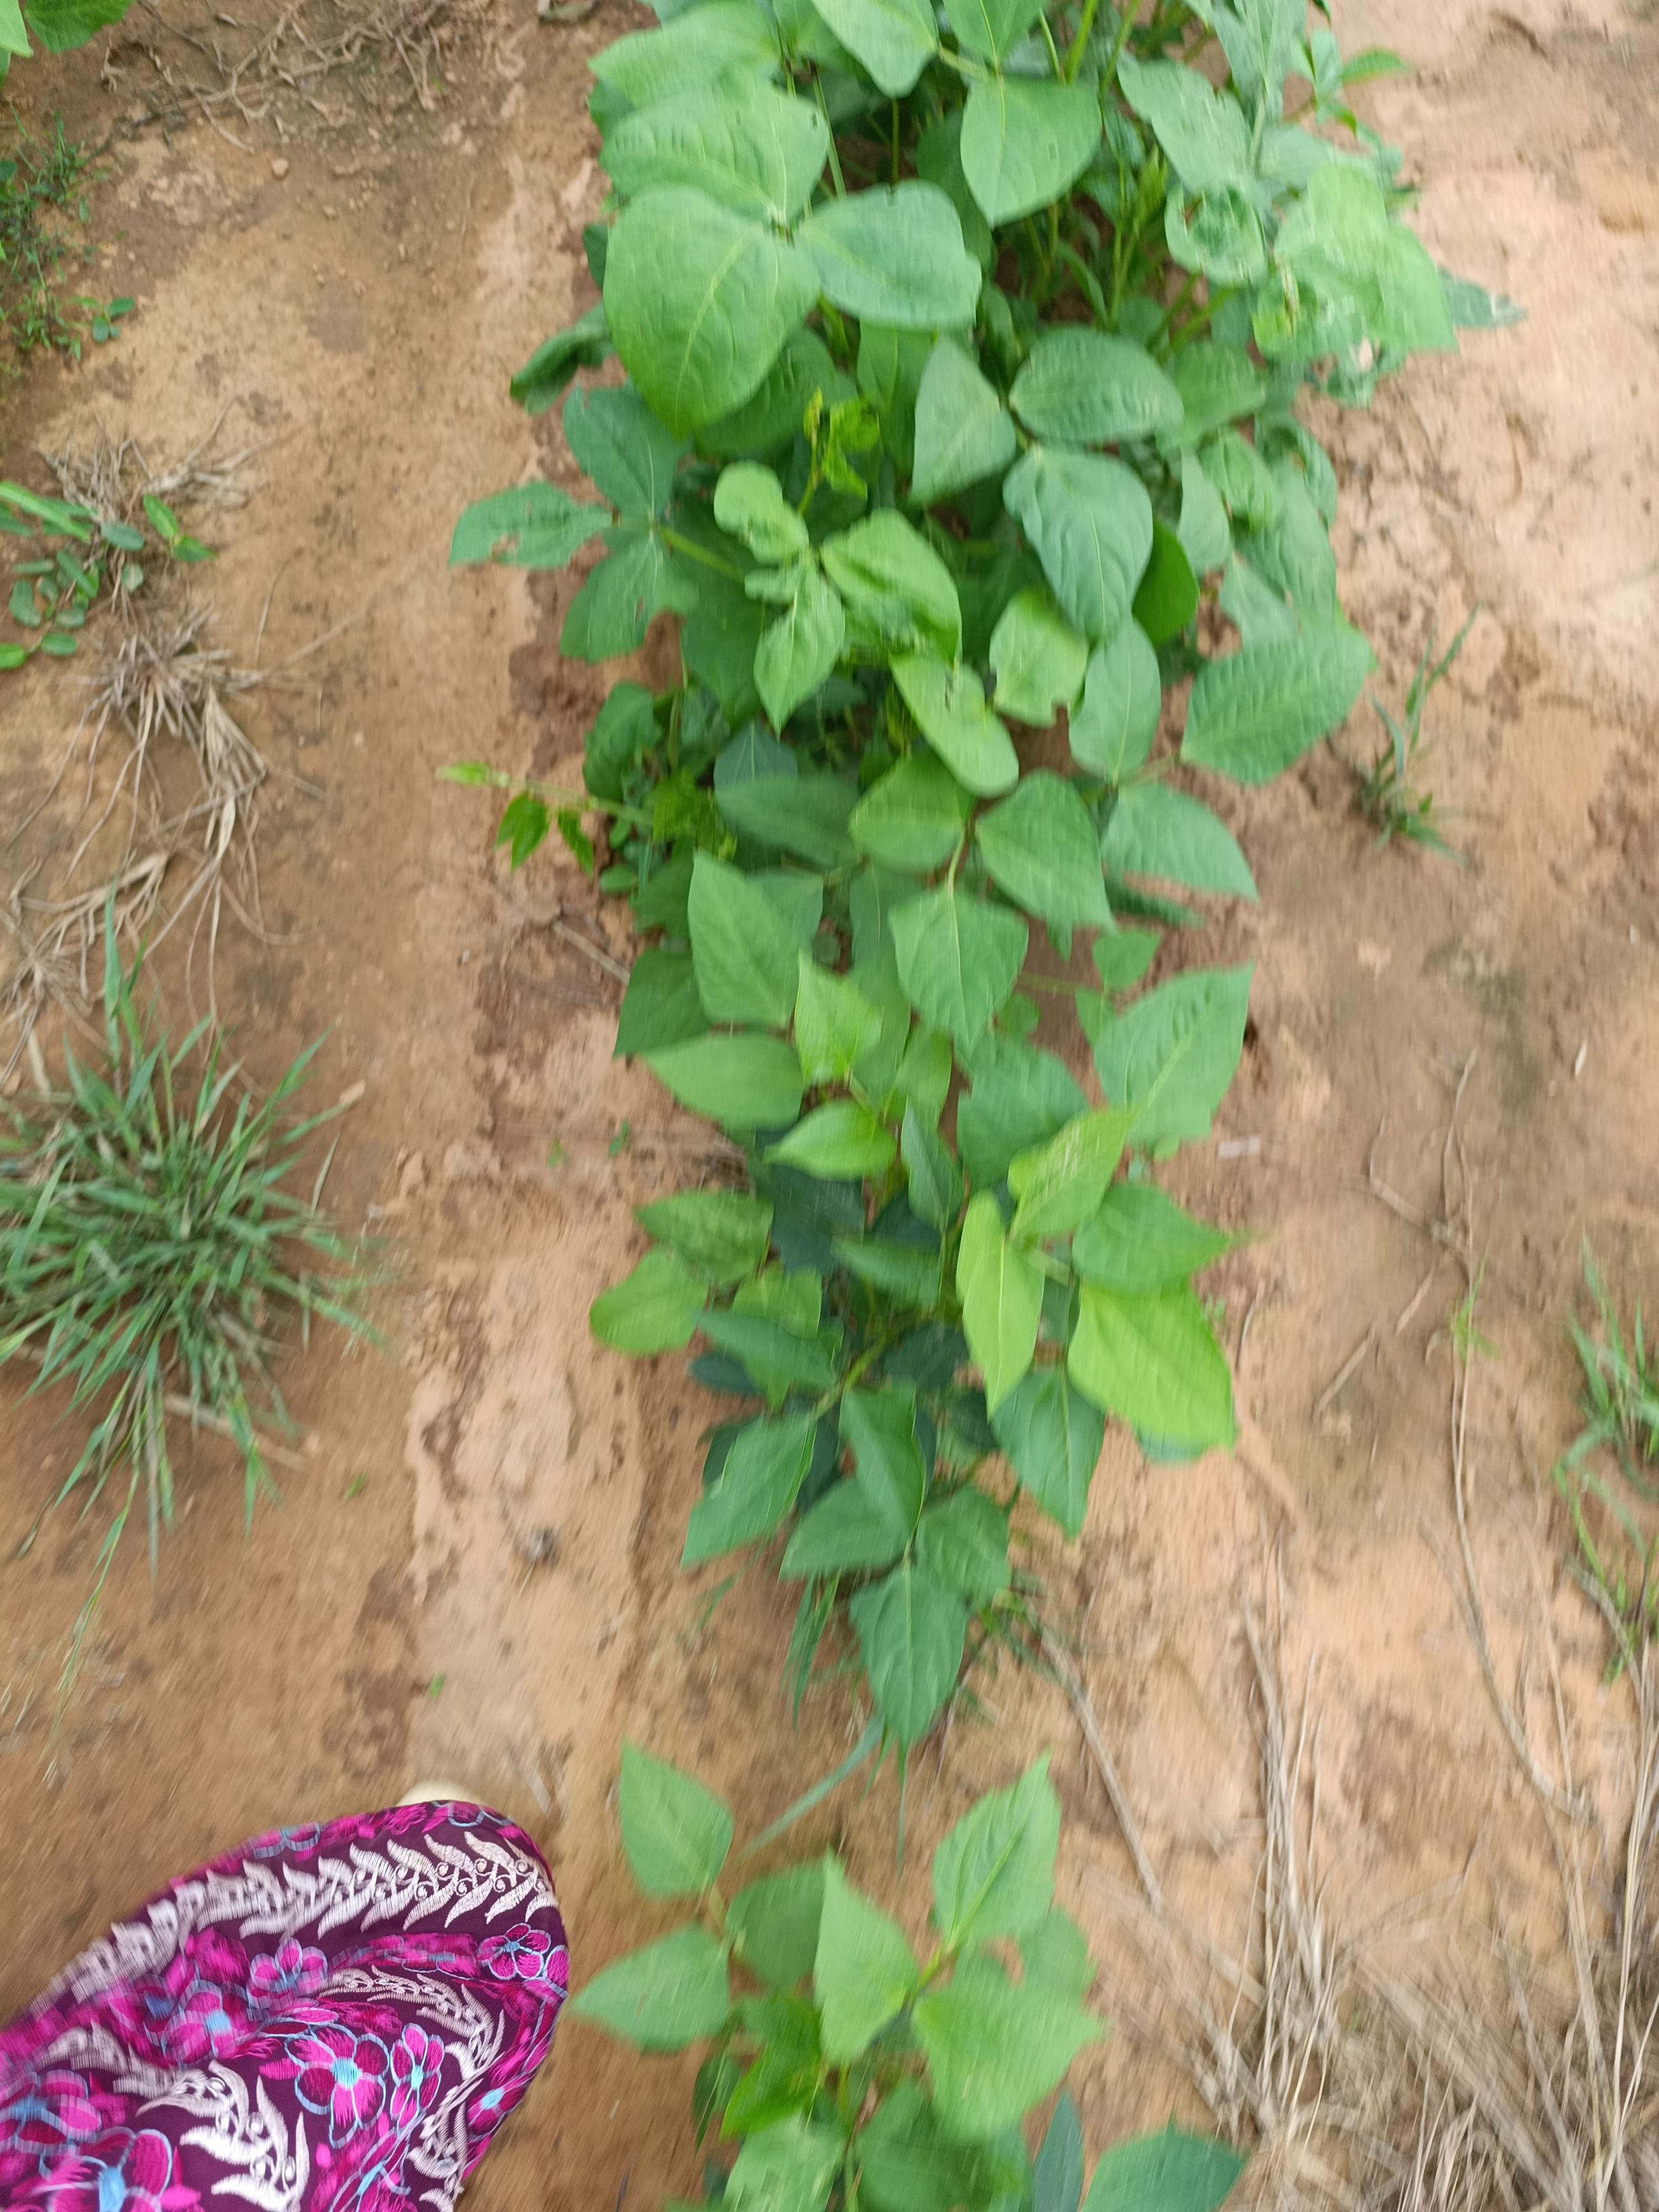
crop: cowpea
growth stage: emergence
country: Nigeria
